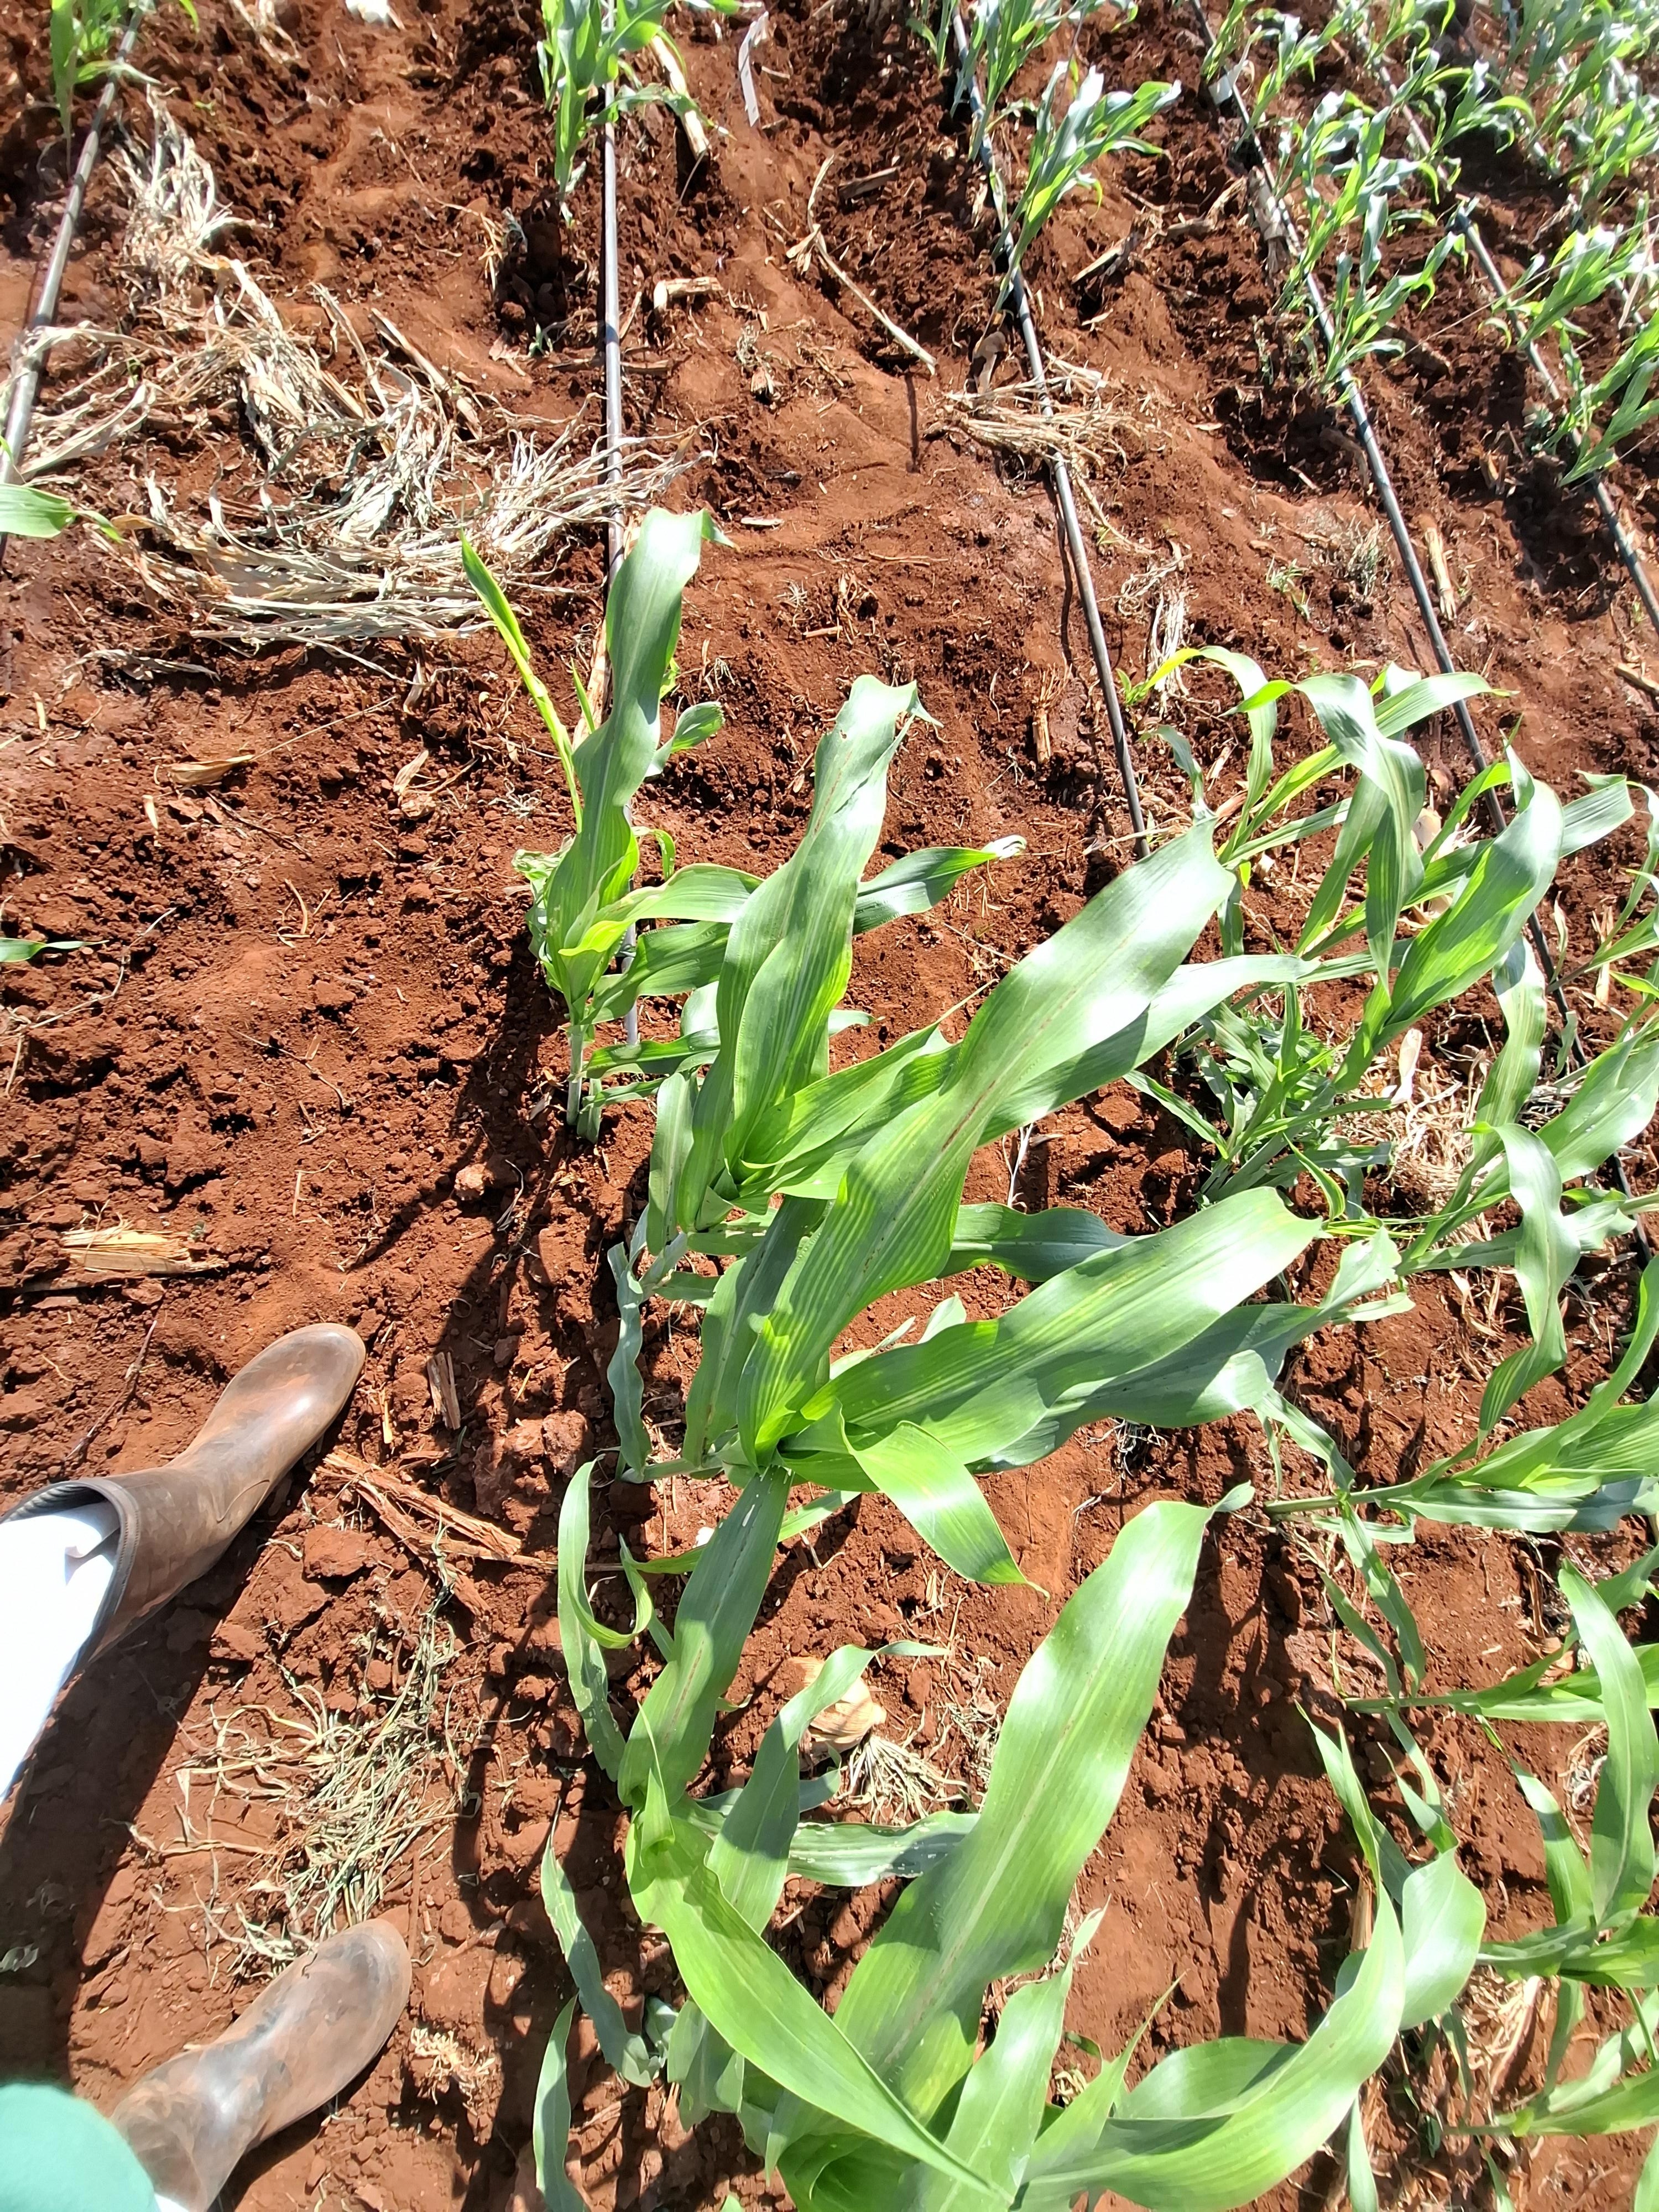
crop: sorghum
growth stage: vegetative
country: Kenya
